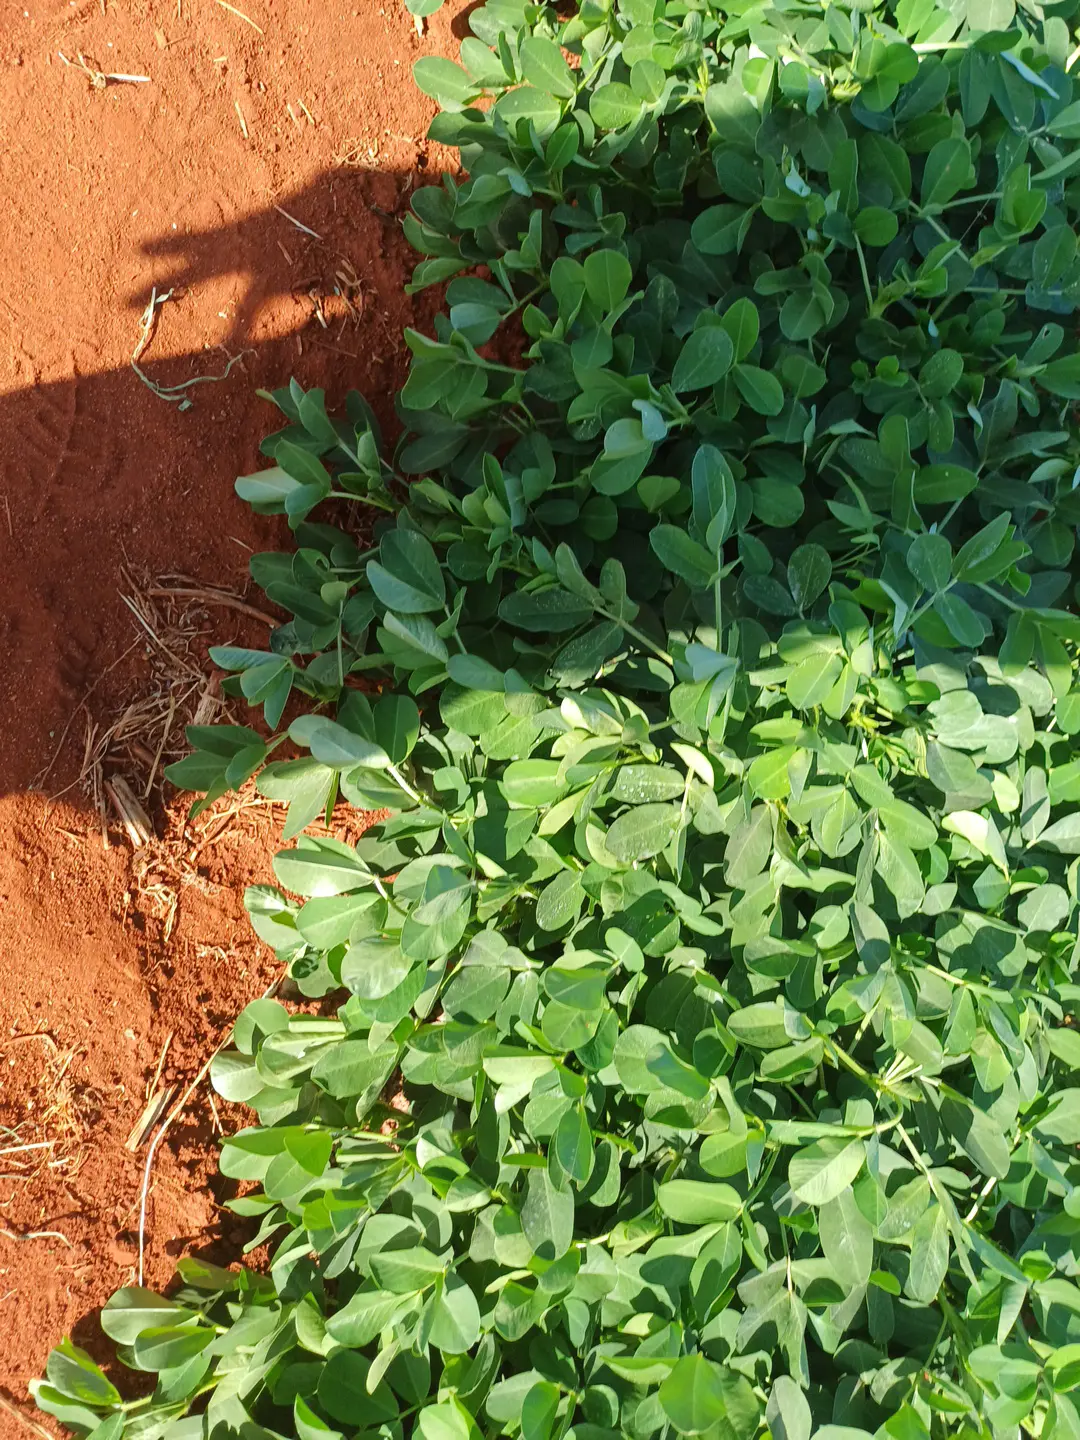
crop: groundnut
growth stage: flowering
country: Kenya
